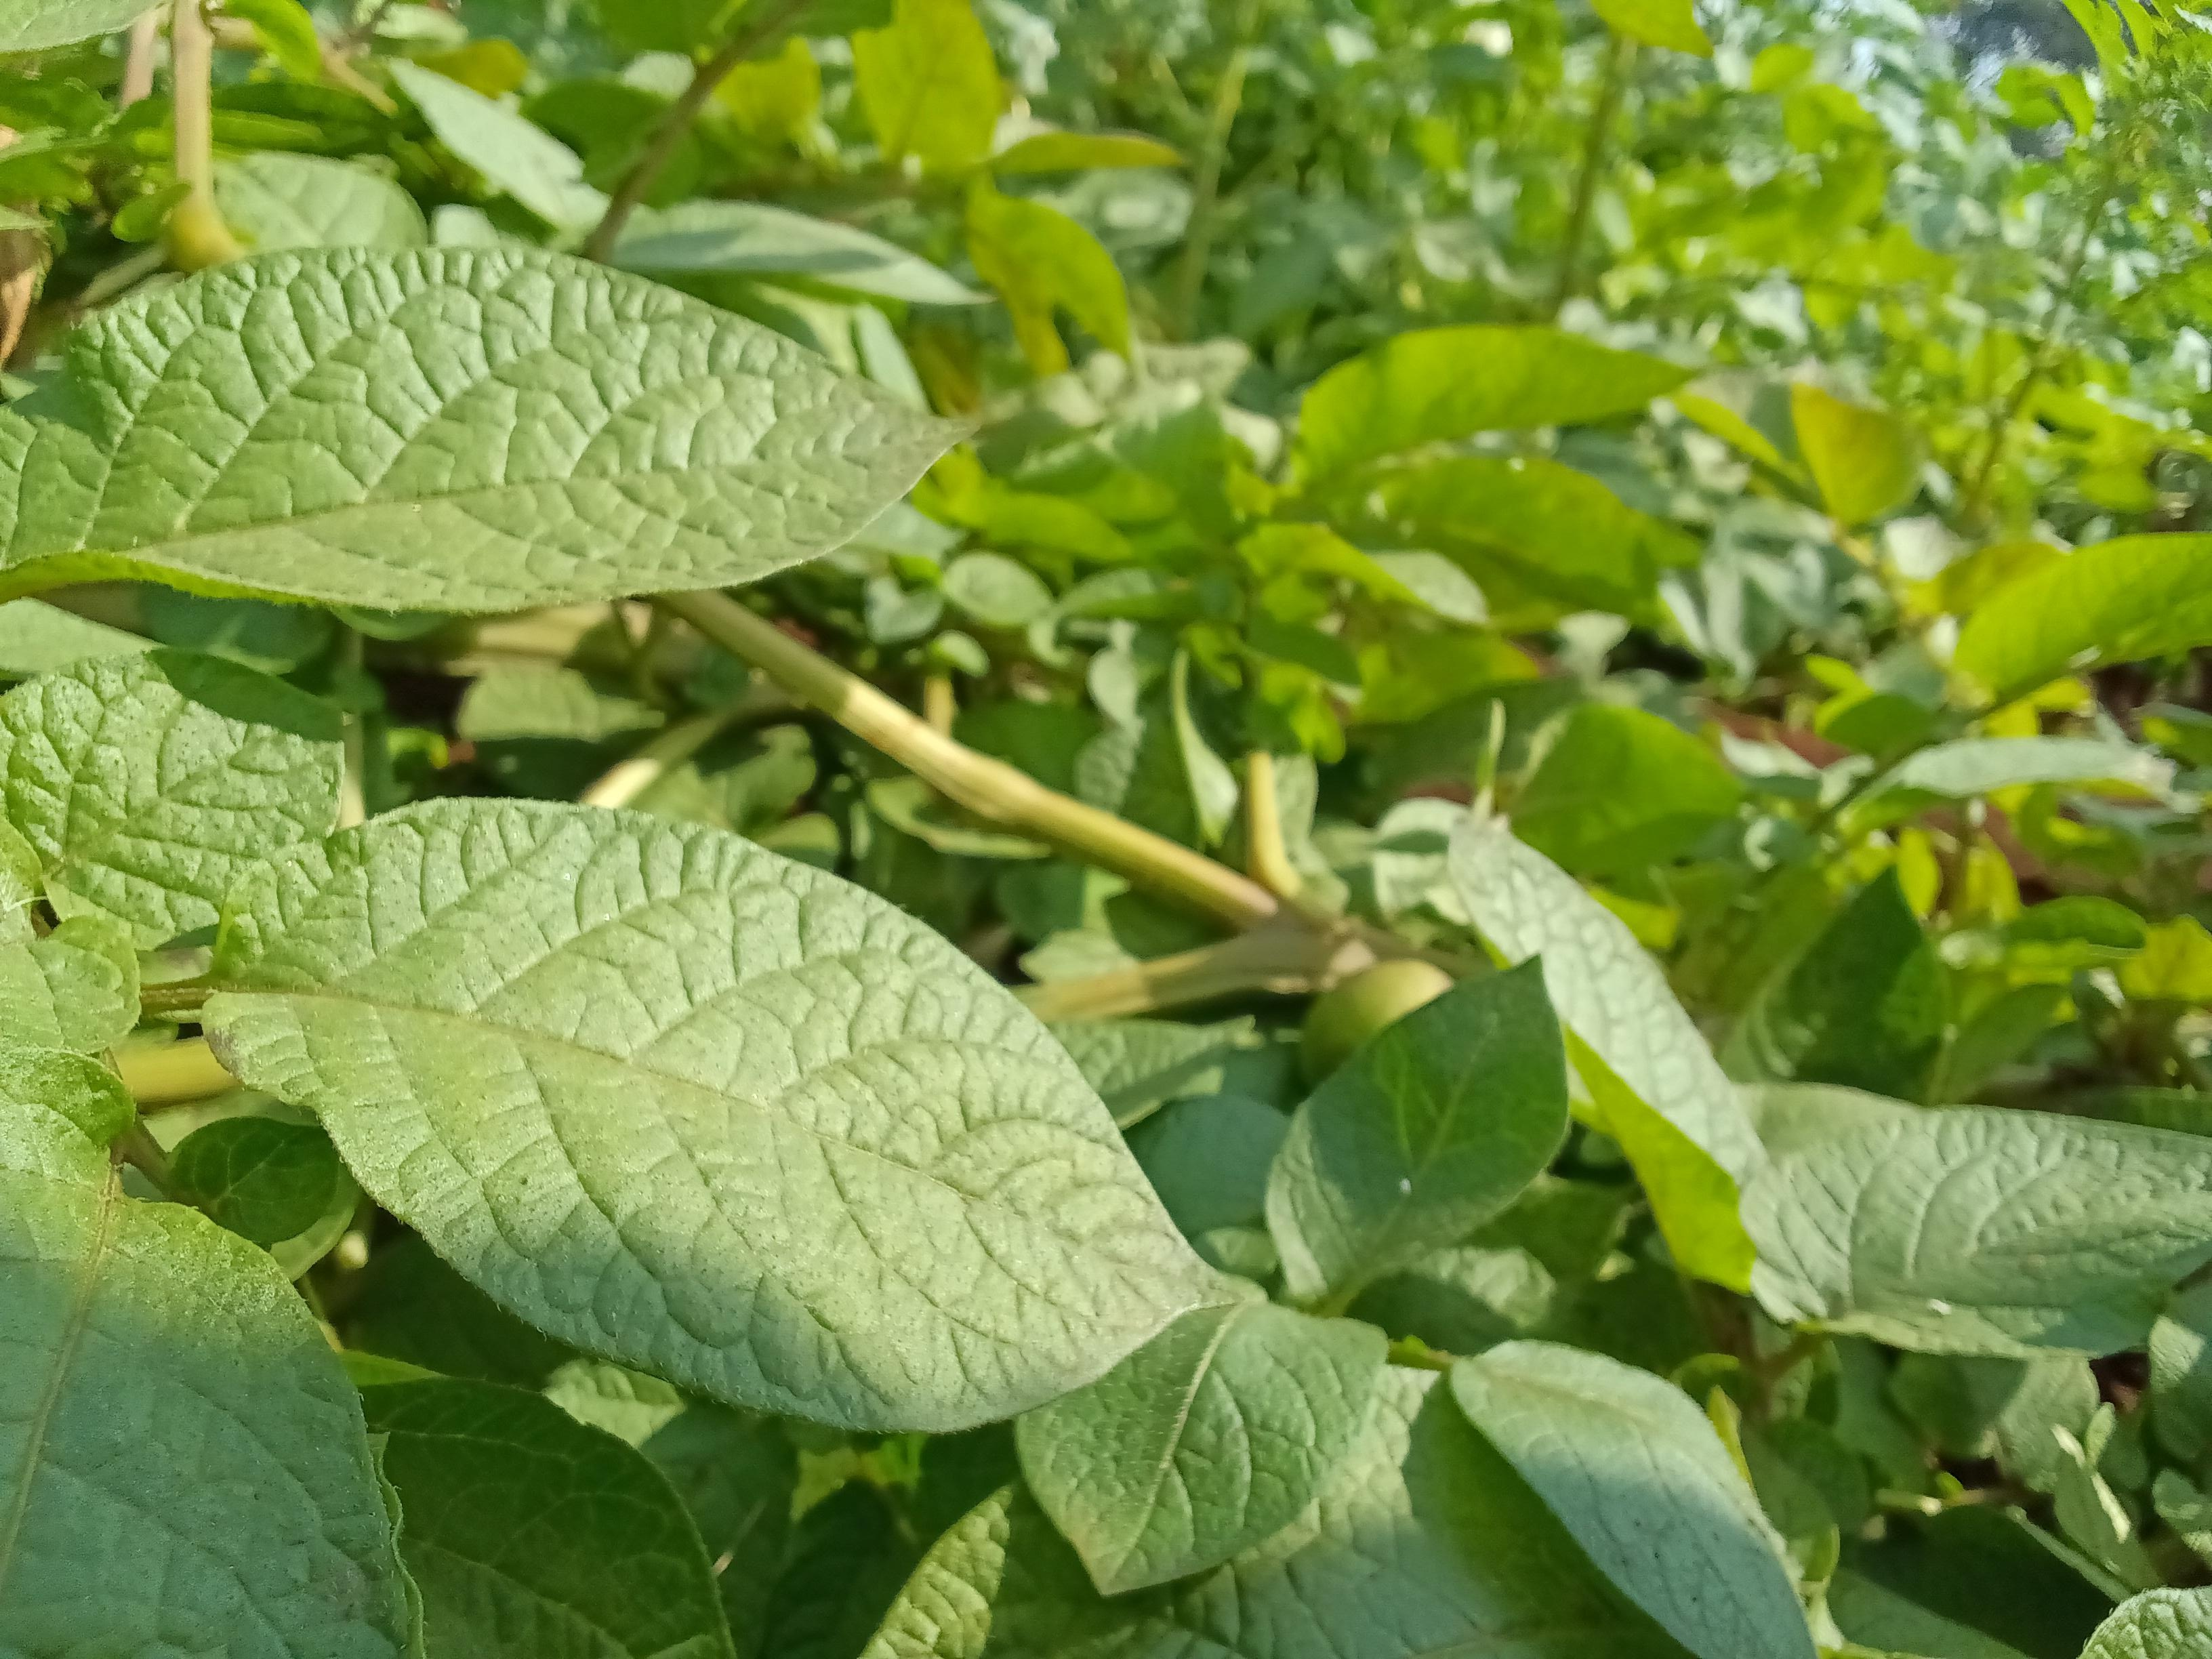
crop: potato
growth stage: maturity
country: Kenya
